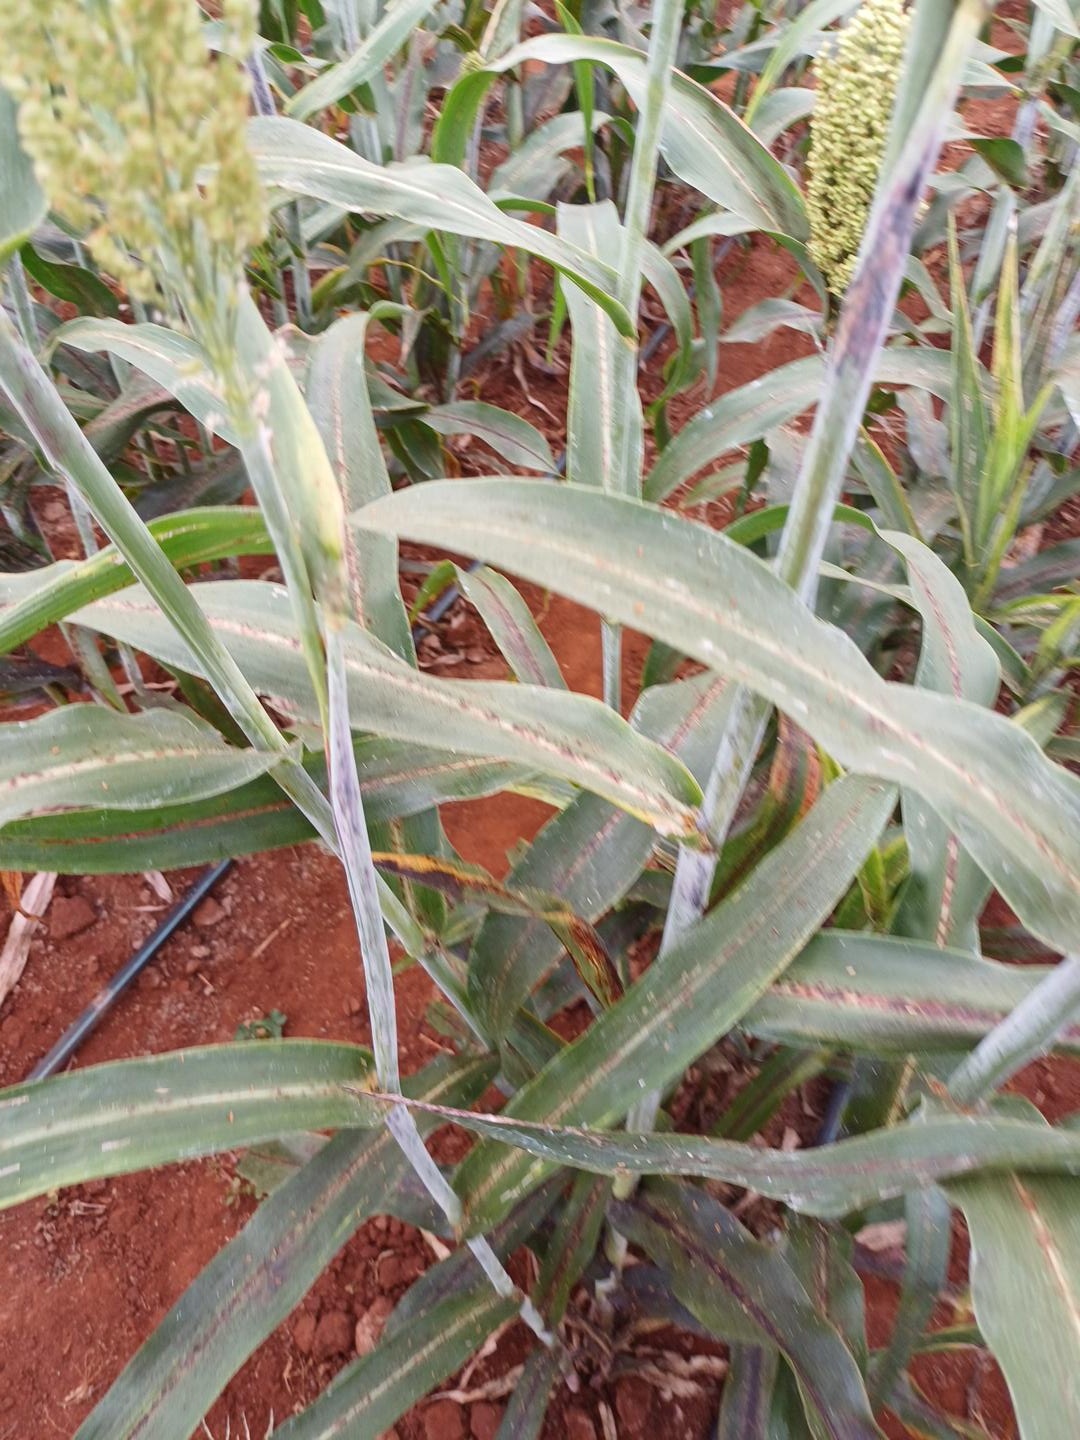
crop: sorghum
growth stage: filling grain
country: Kenya
